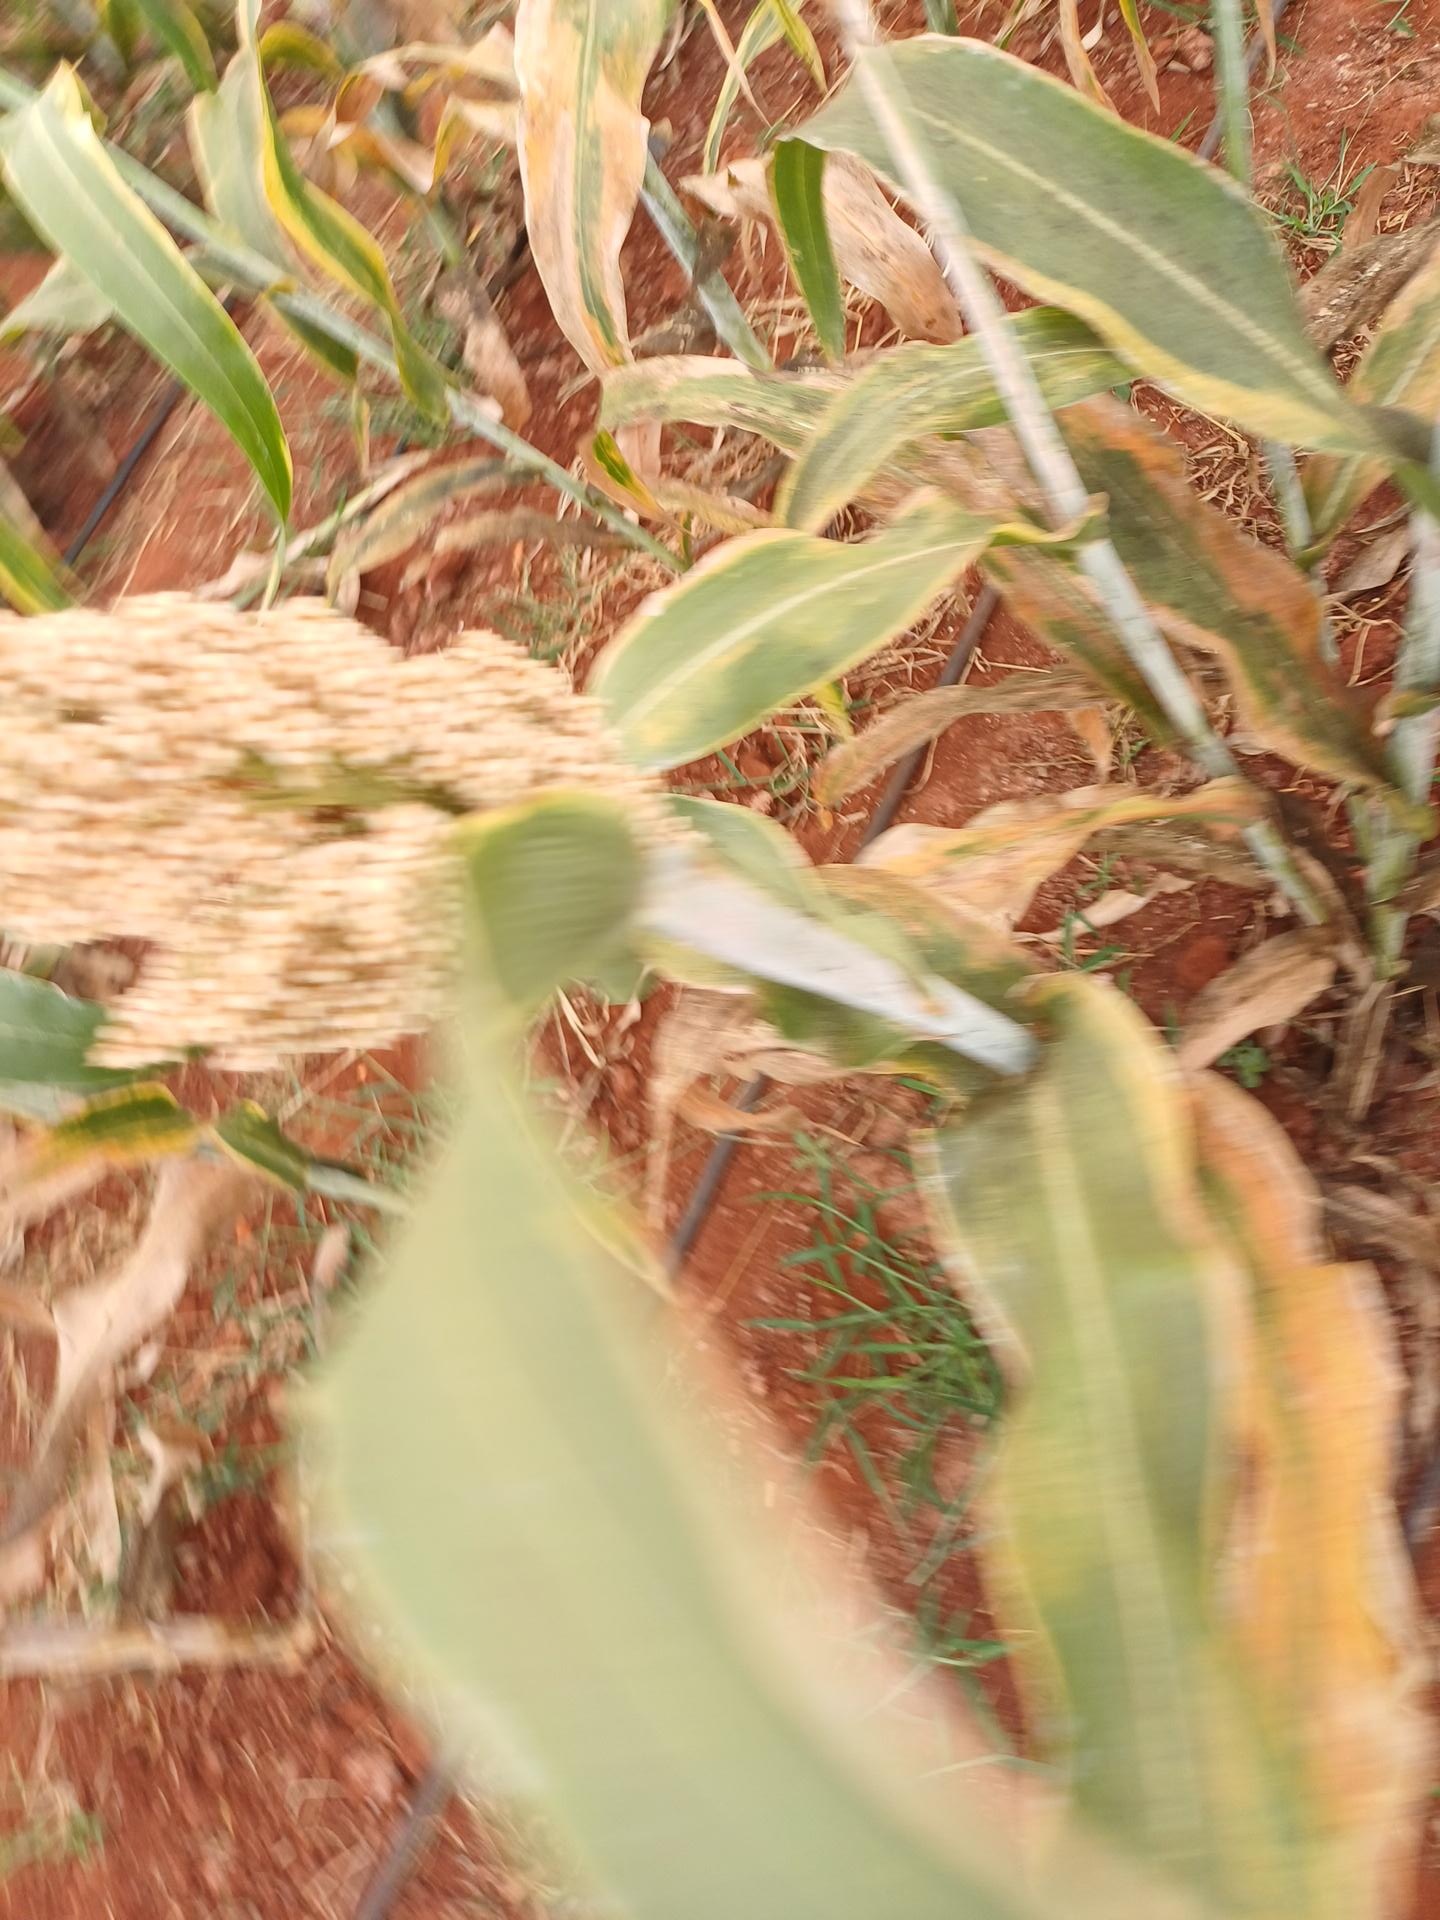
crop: sorghum
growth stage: maturity
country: Kenya
